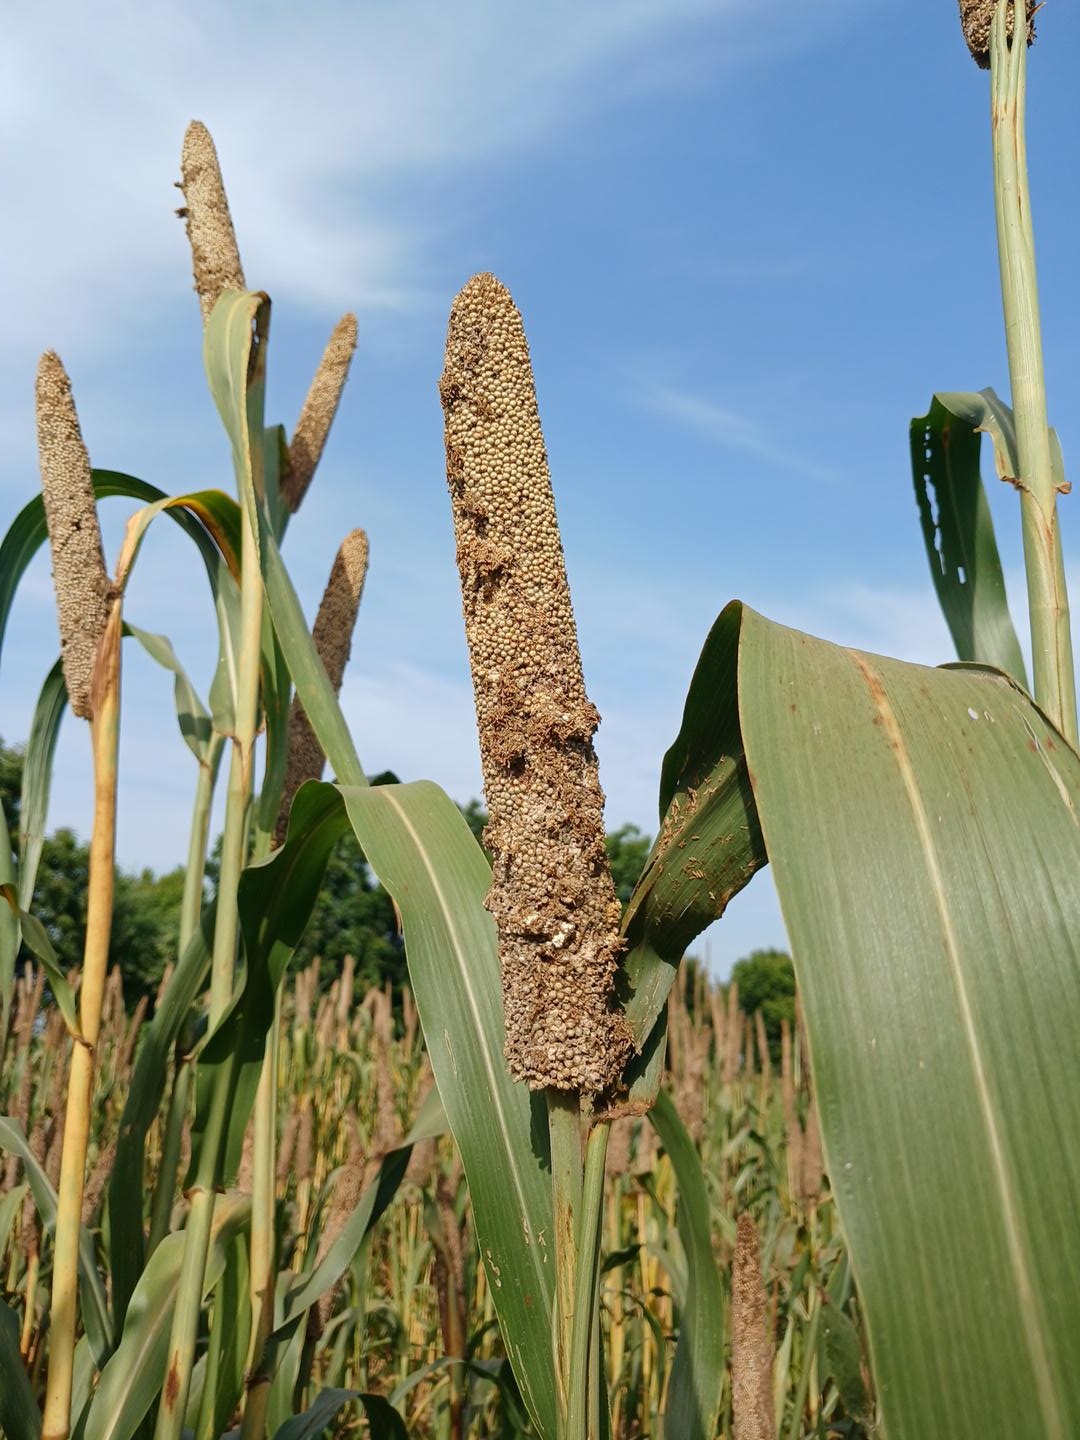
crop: pearl millet
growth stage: maturity
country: Senegal
